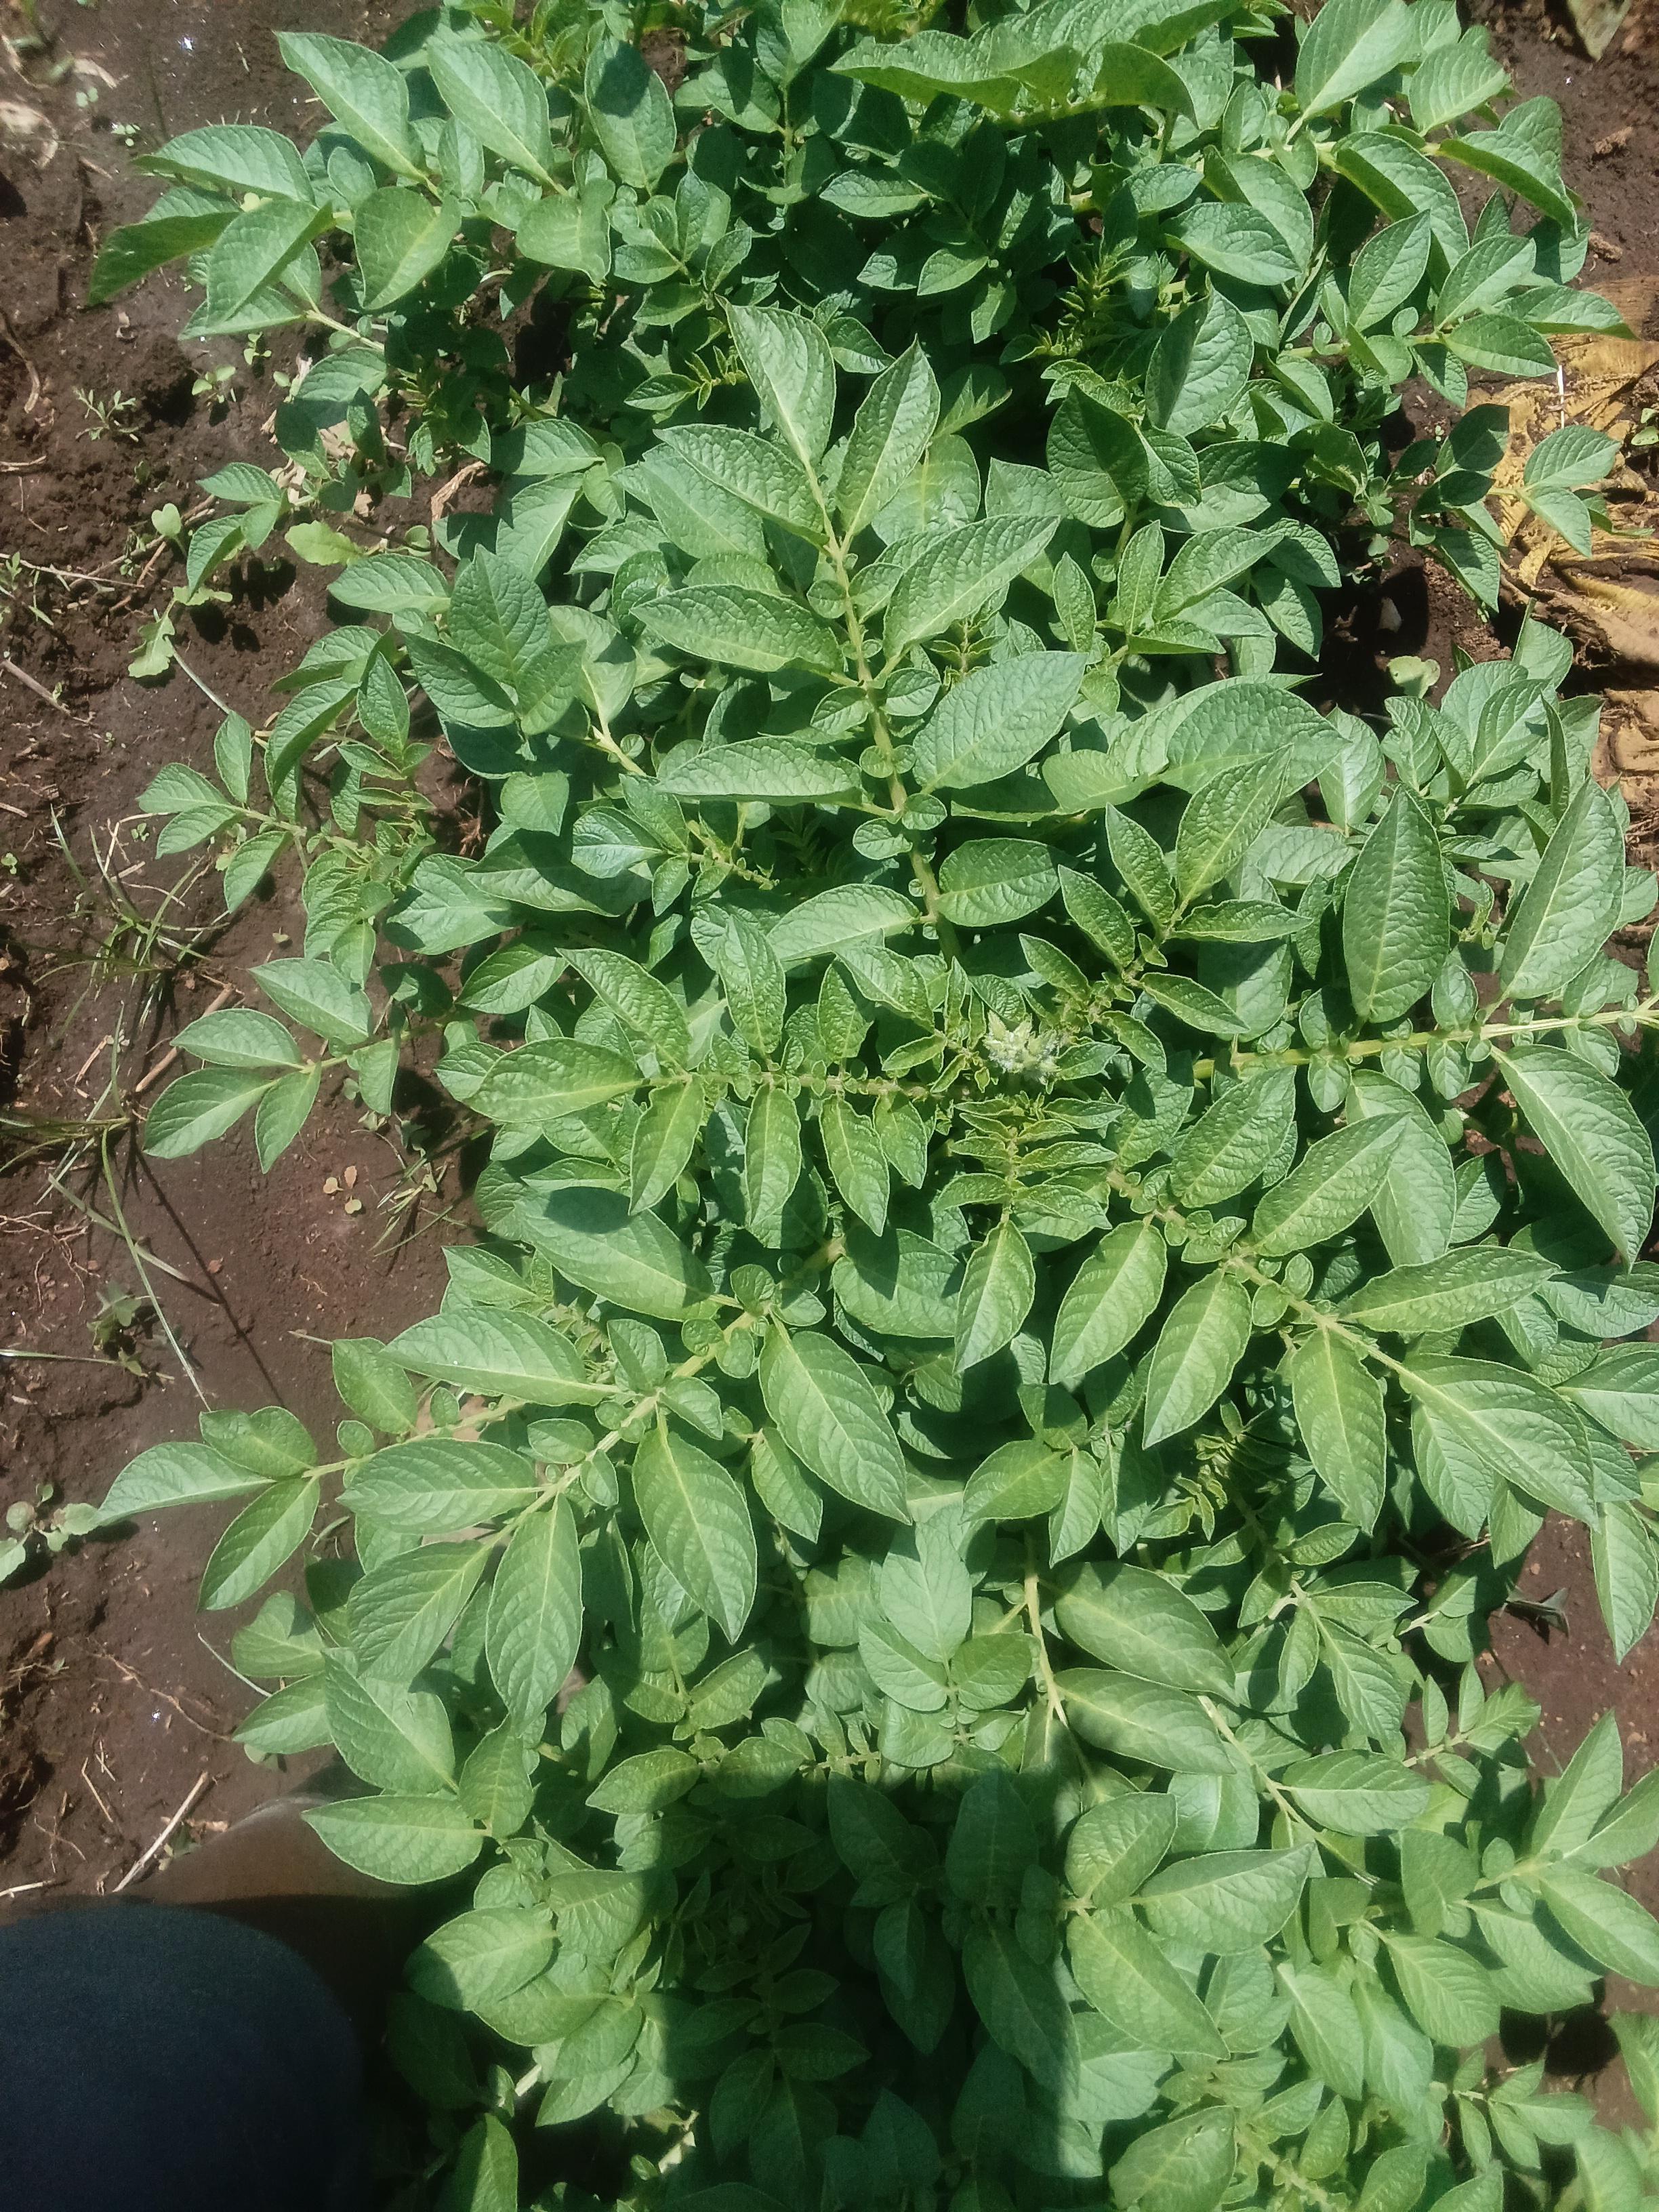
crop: potato
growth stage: vegetative
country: Kenya
